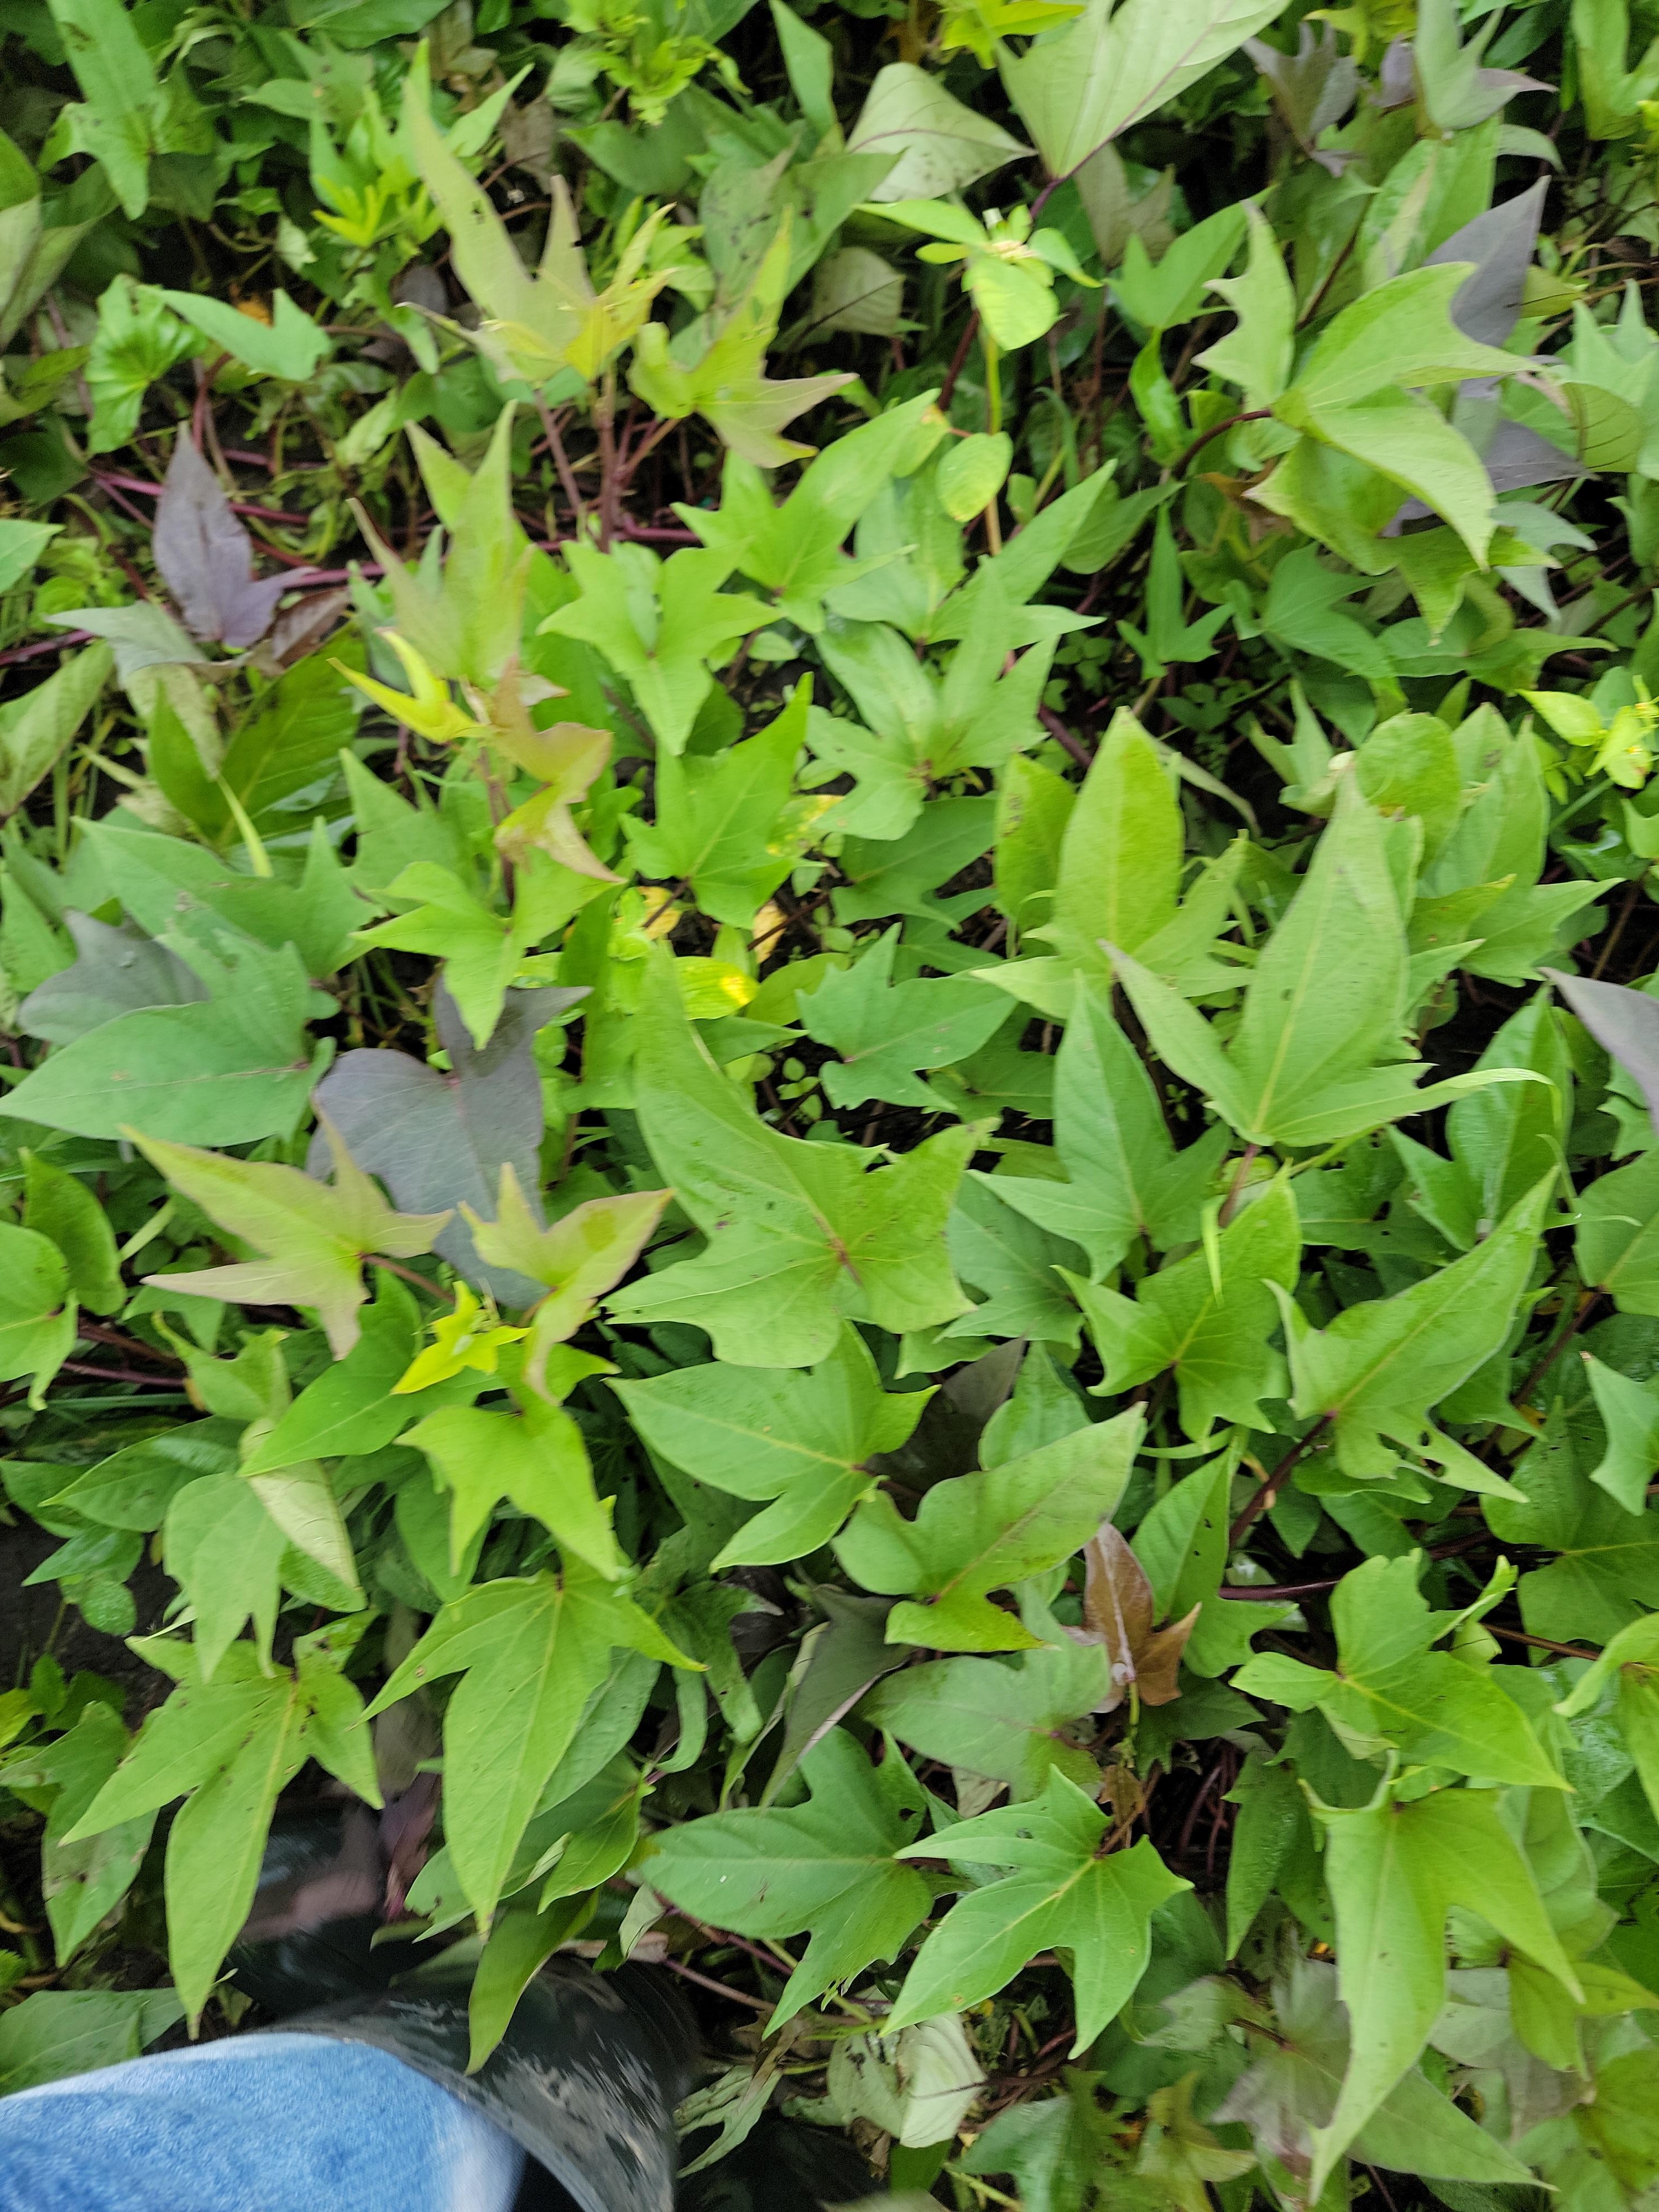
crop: sweet potato
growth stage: vegetative
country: Tanzania
